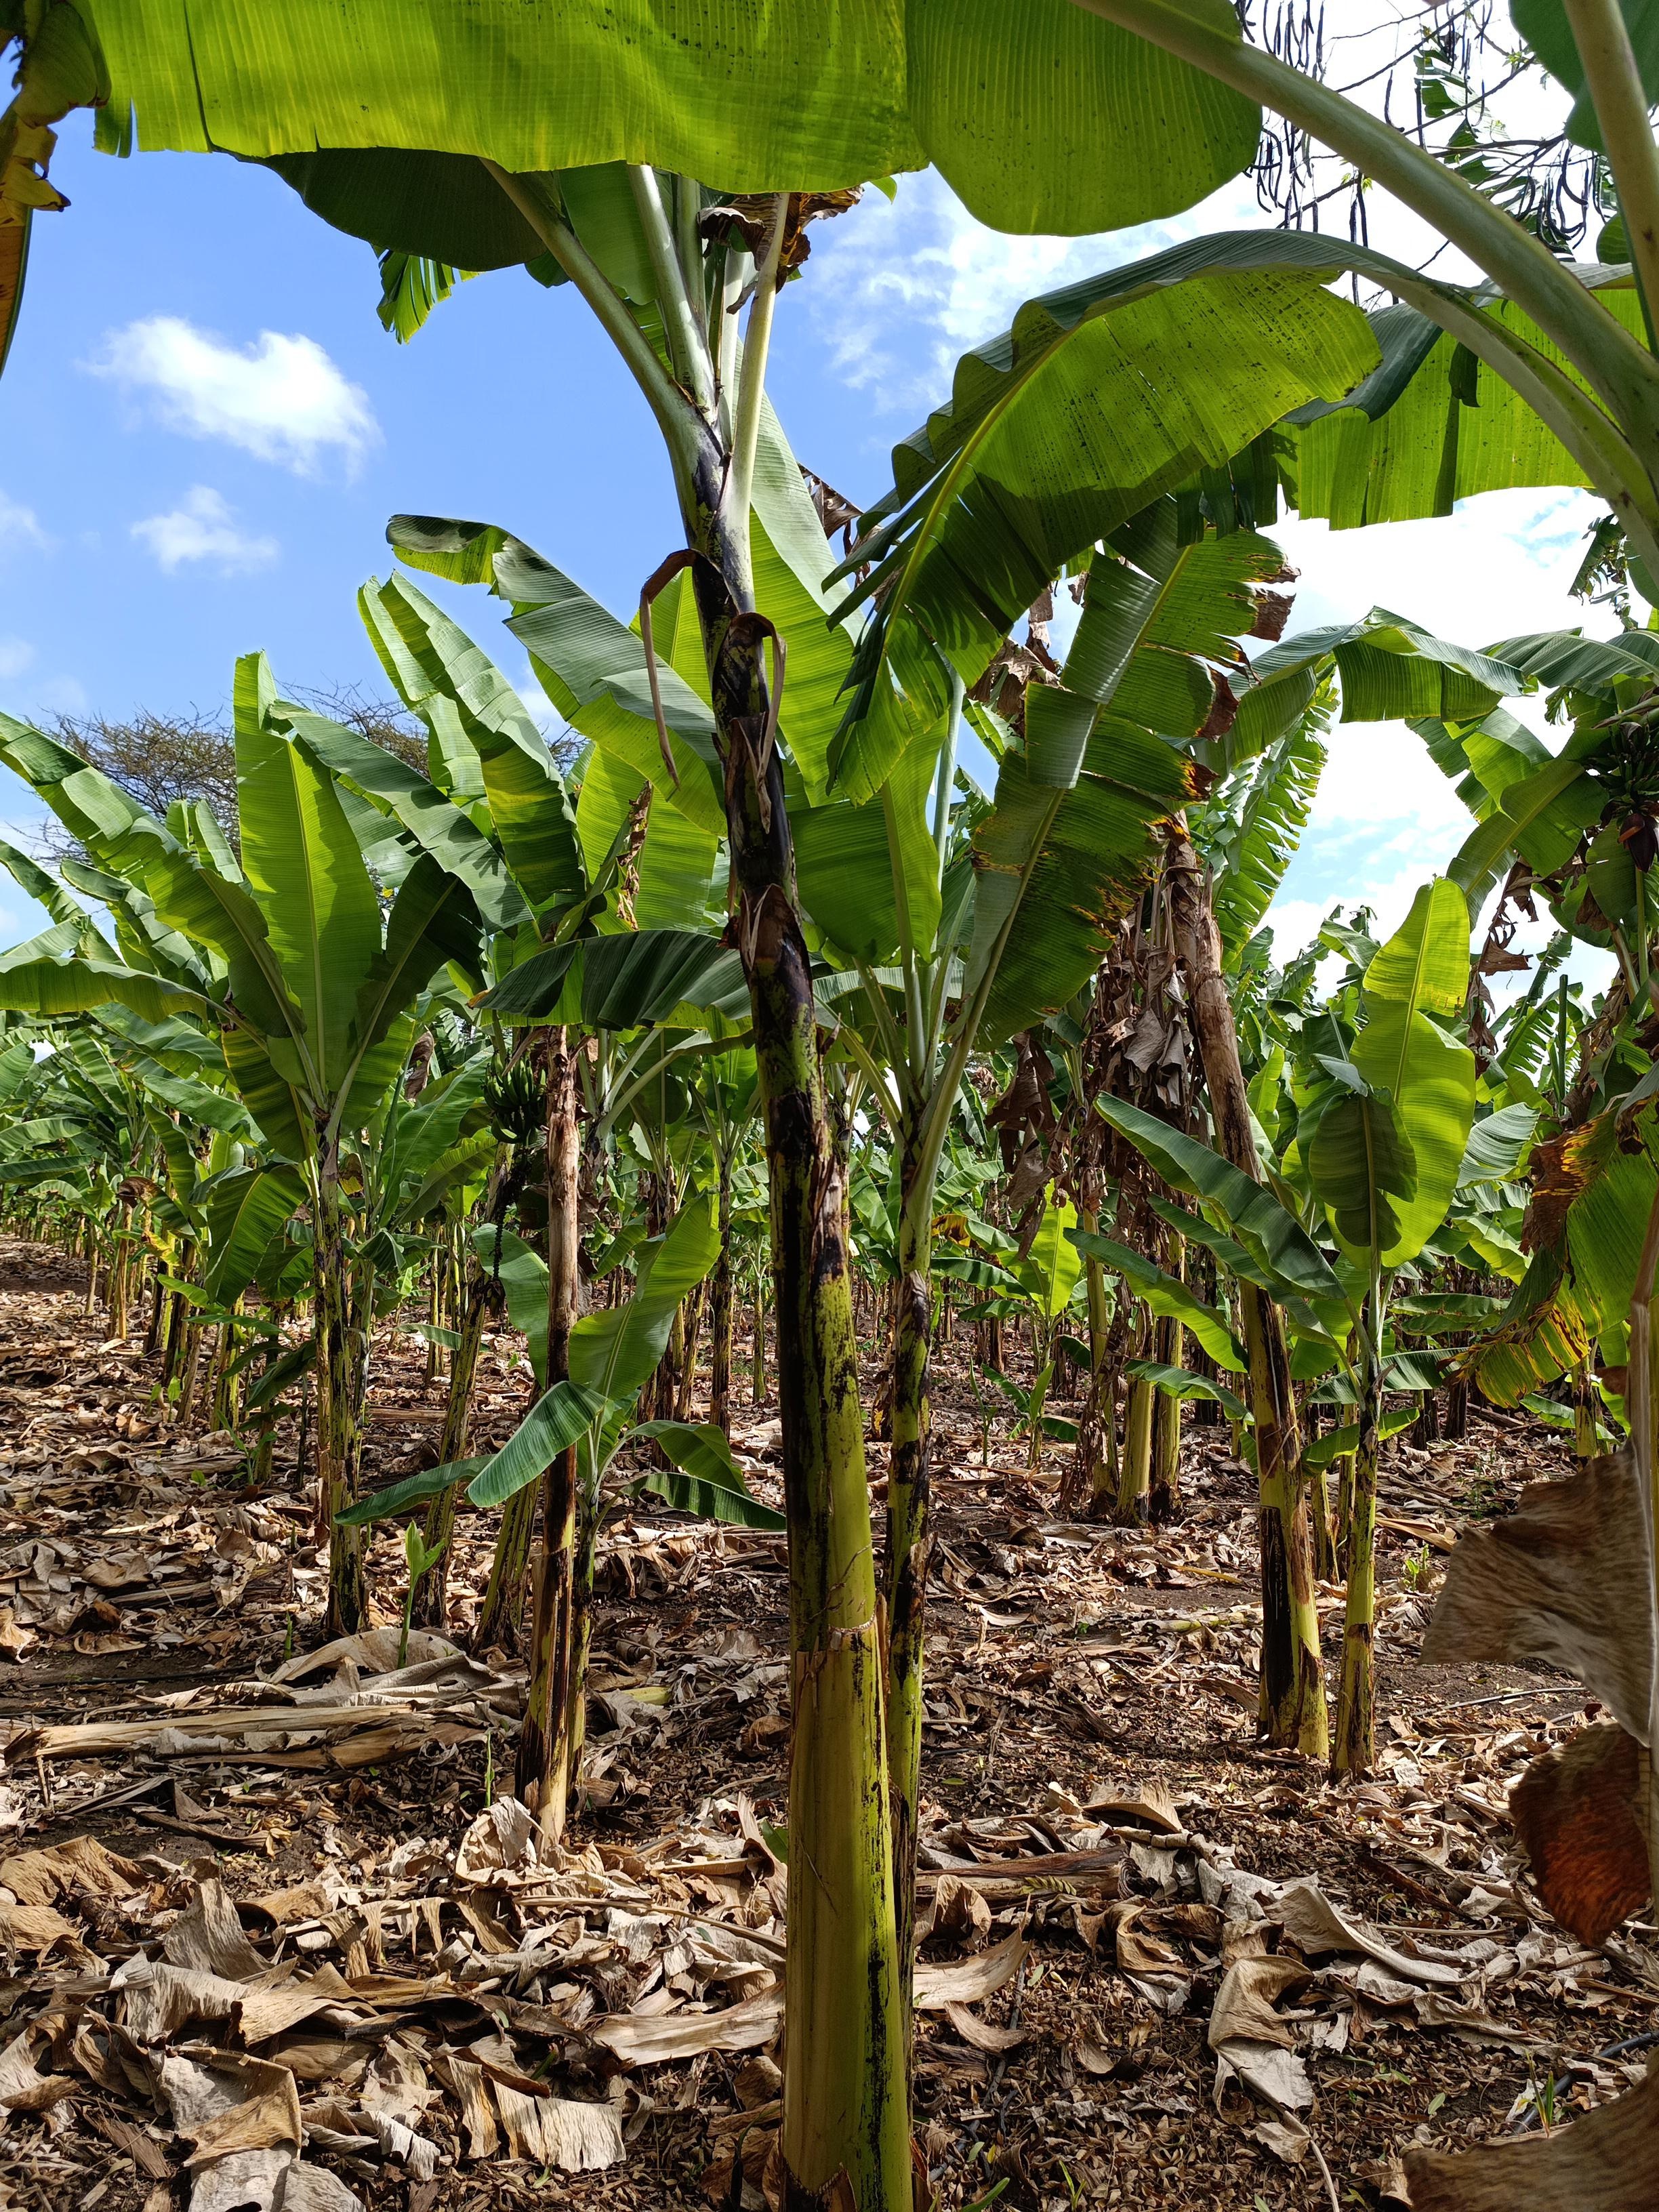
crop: banana
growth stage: vegetative
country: Tanzania
